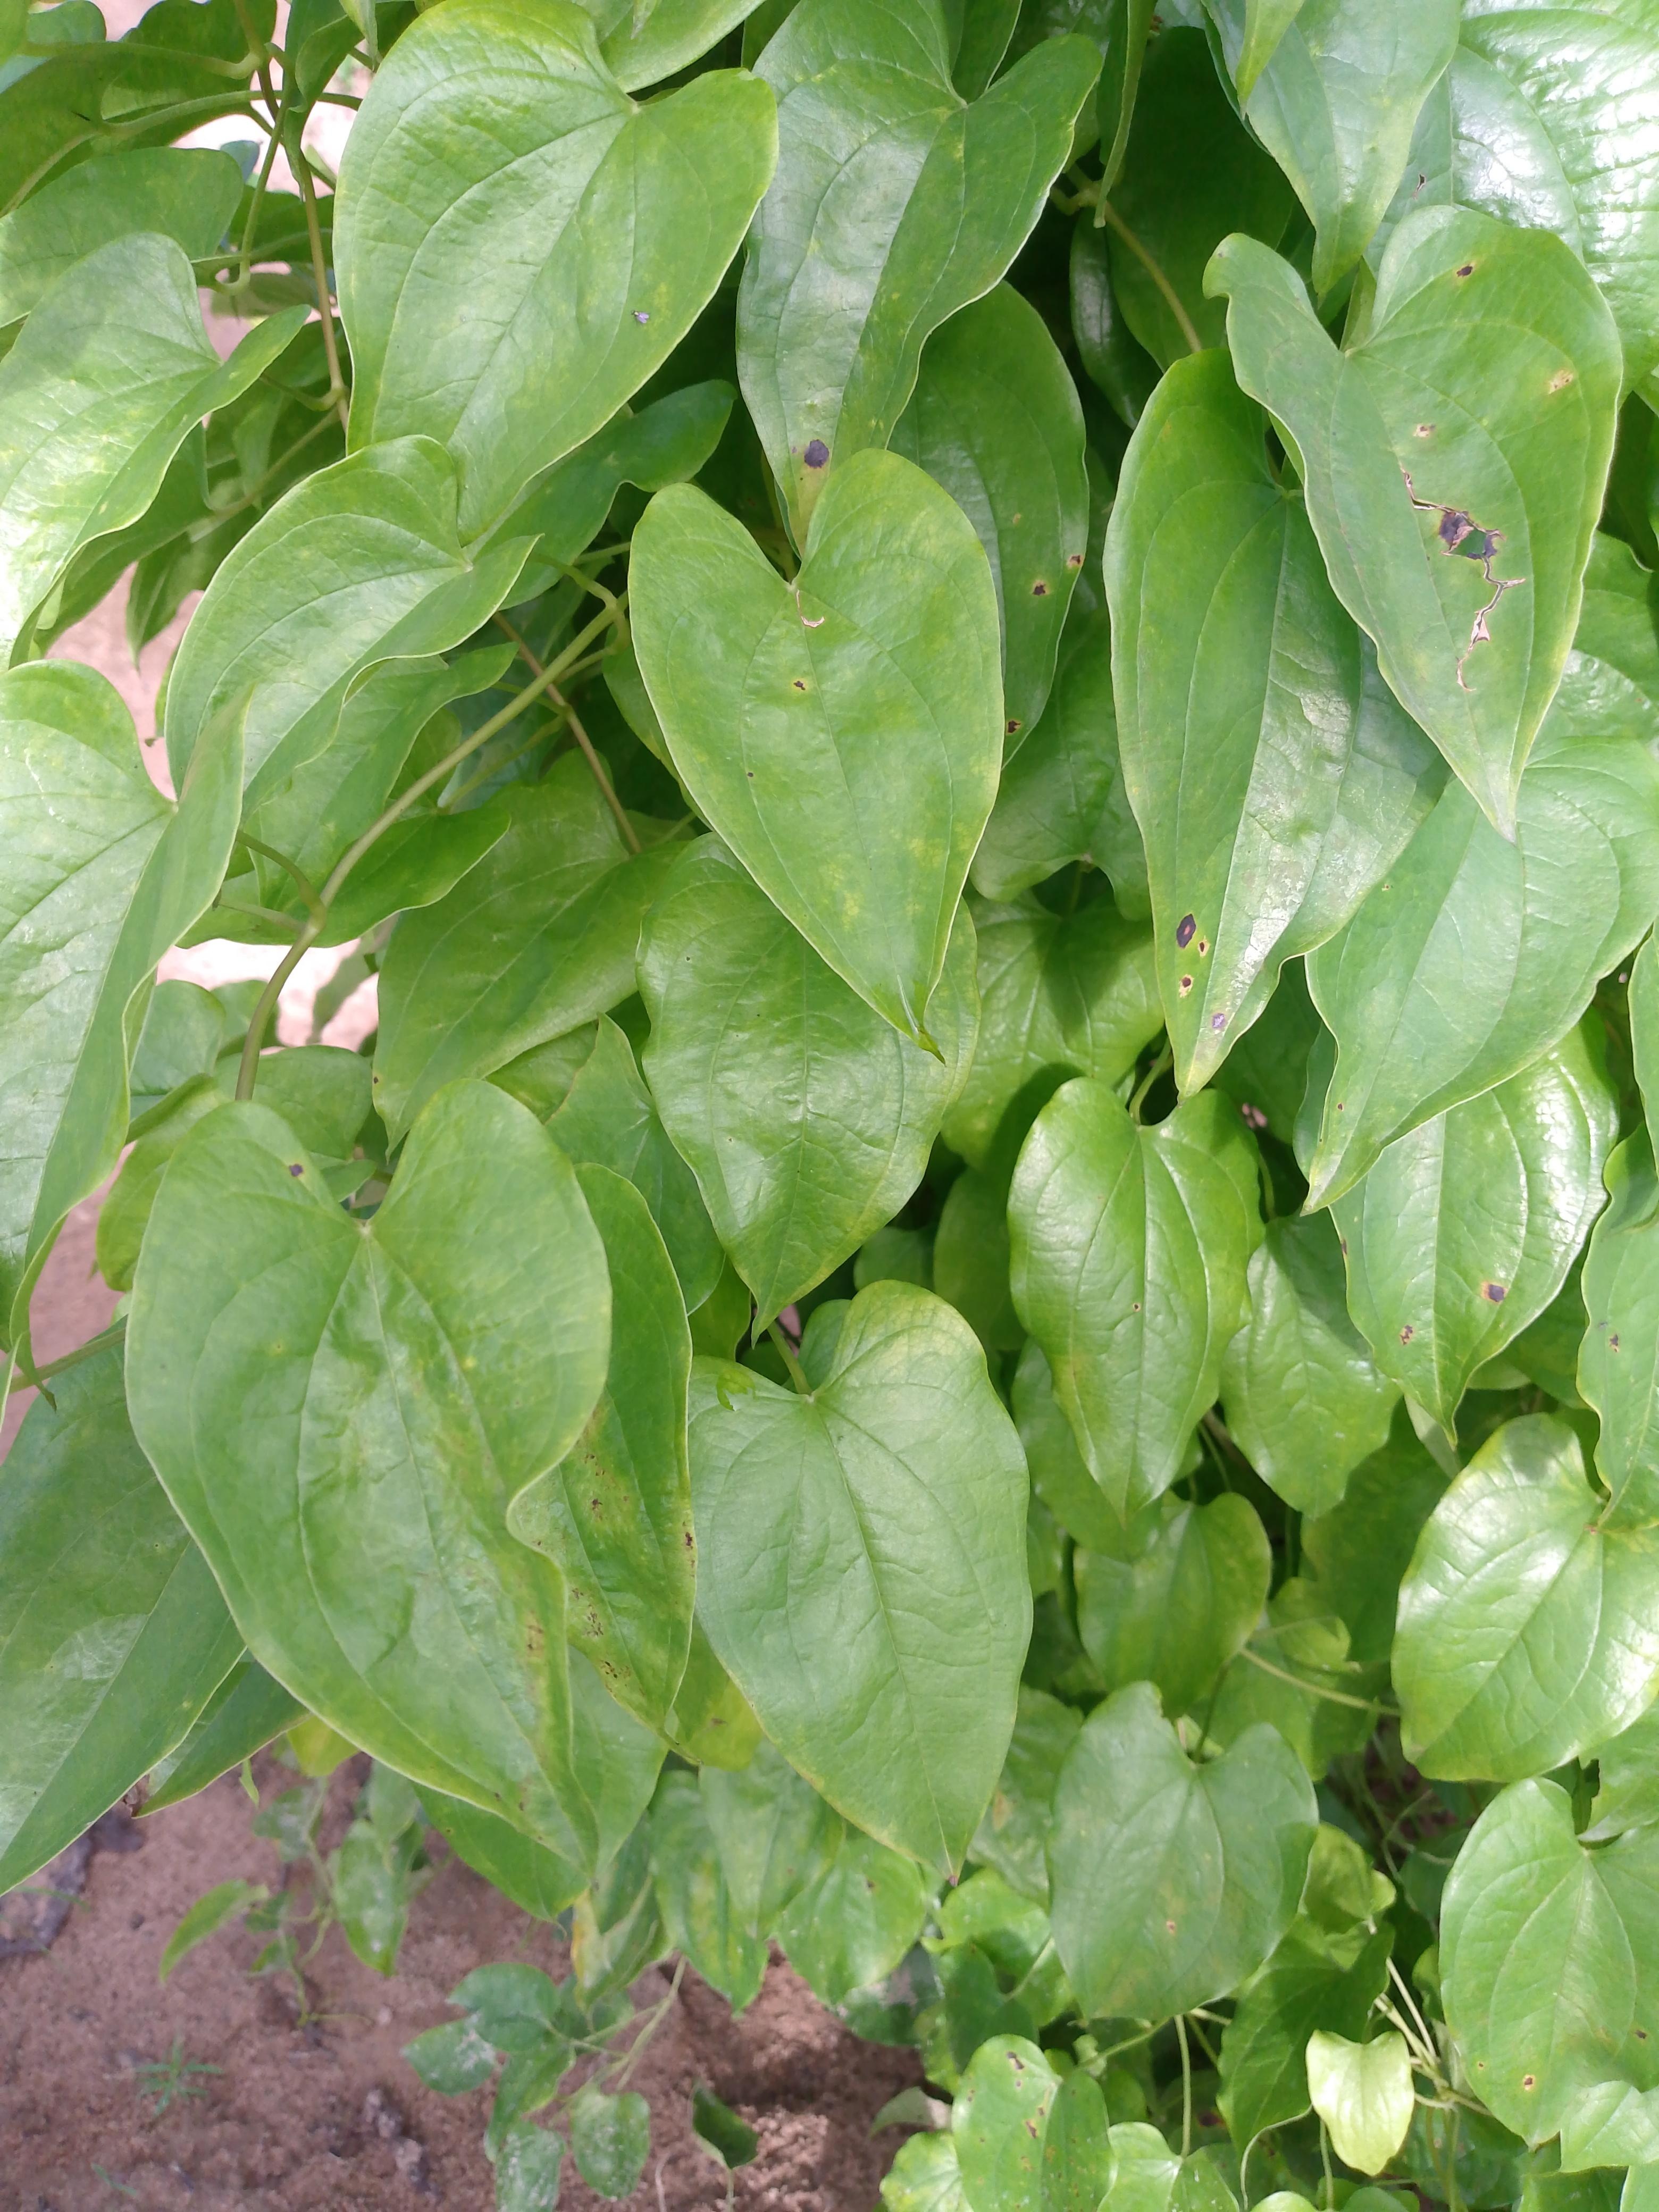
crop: yam
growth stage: vegetative
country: Nigeria
